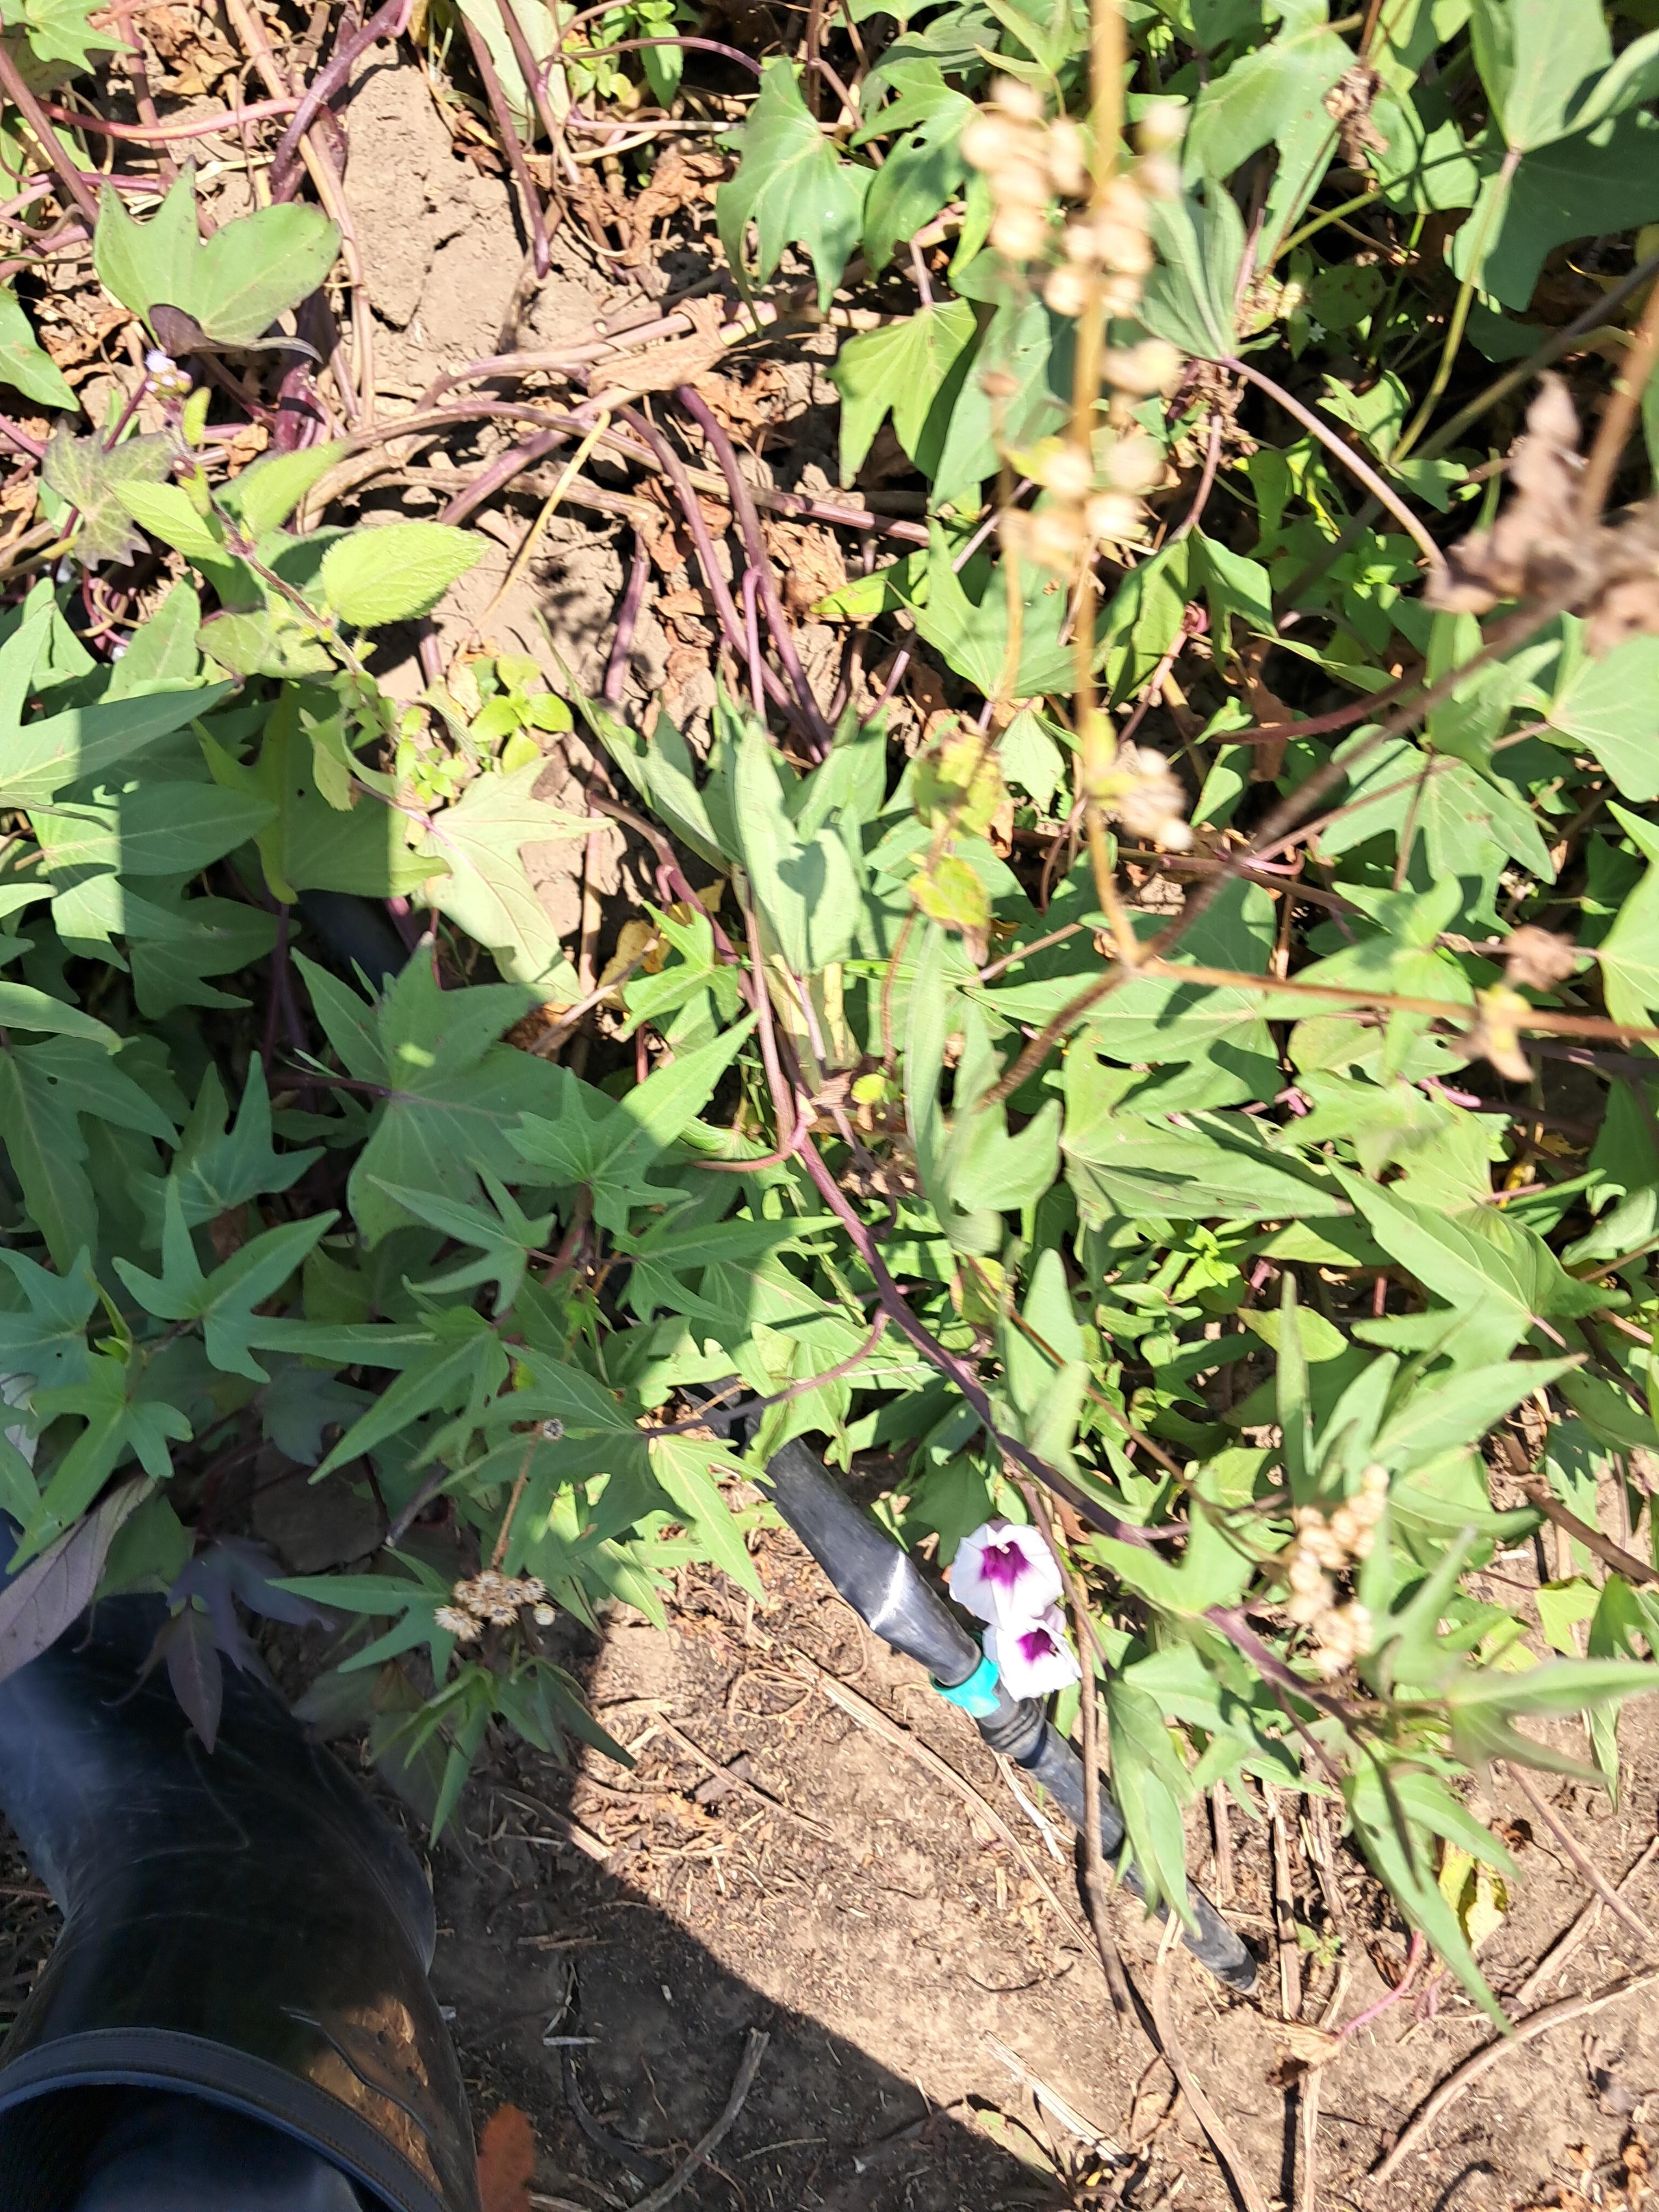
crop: sweet potato
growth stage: flowering
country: Tanzania
